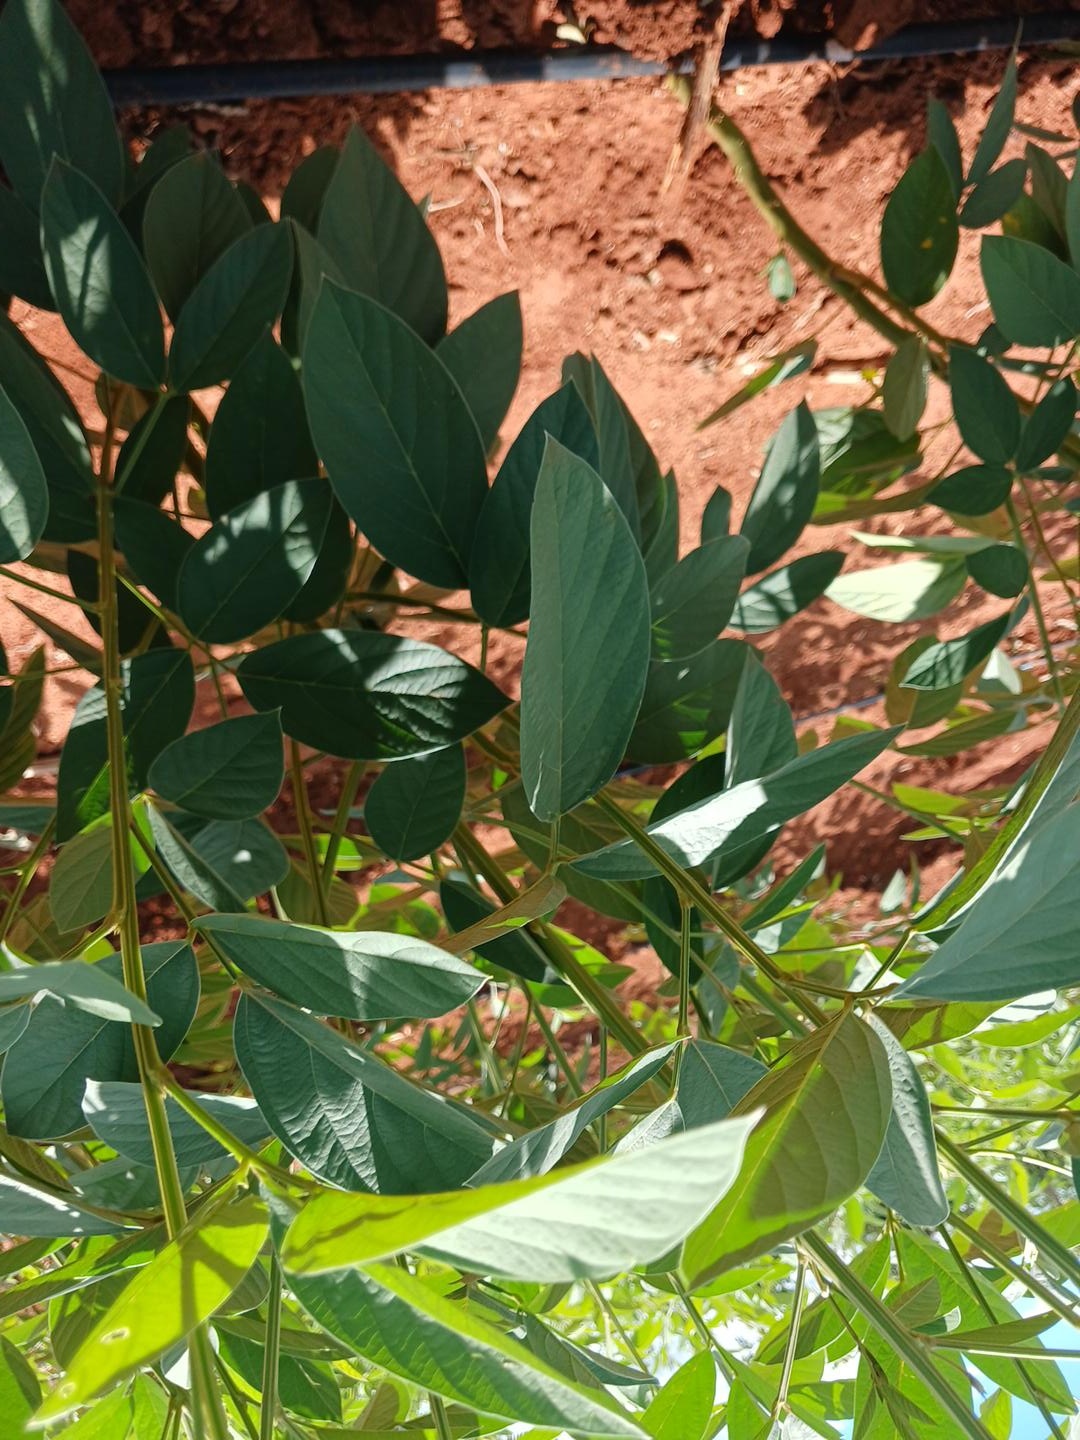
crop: pigeonpea
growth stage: vegetative
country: Kenya
